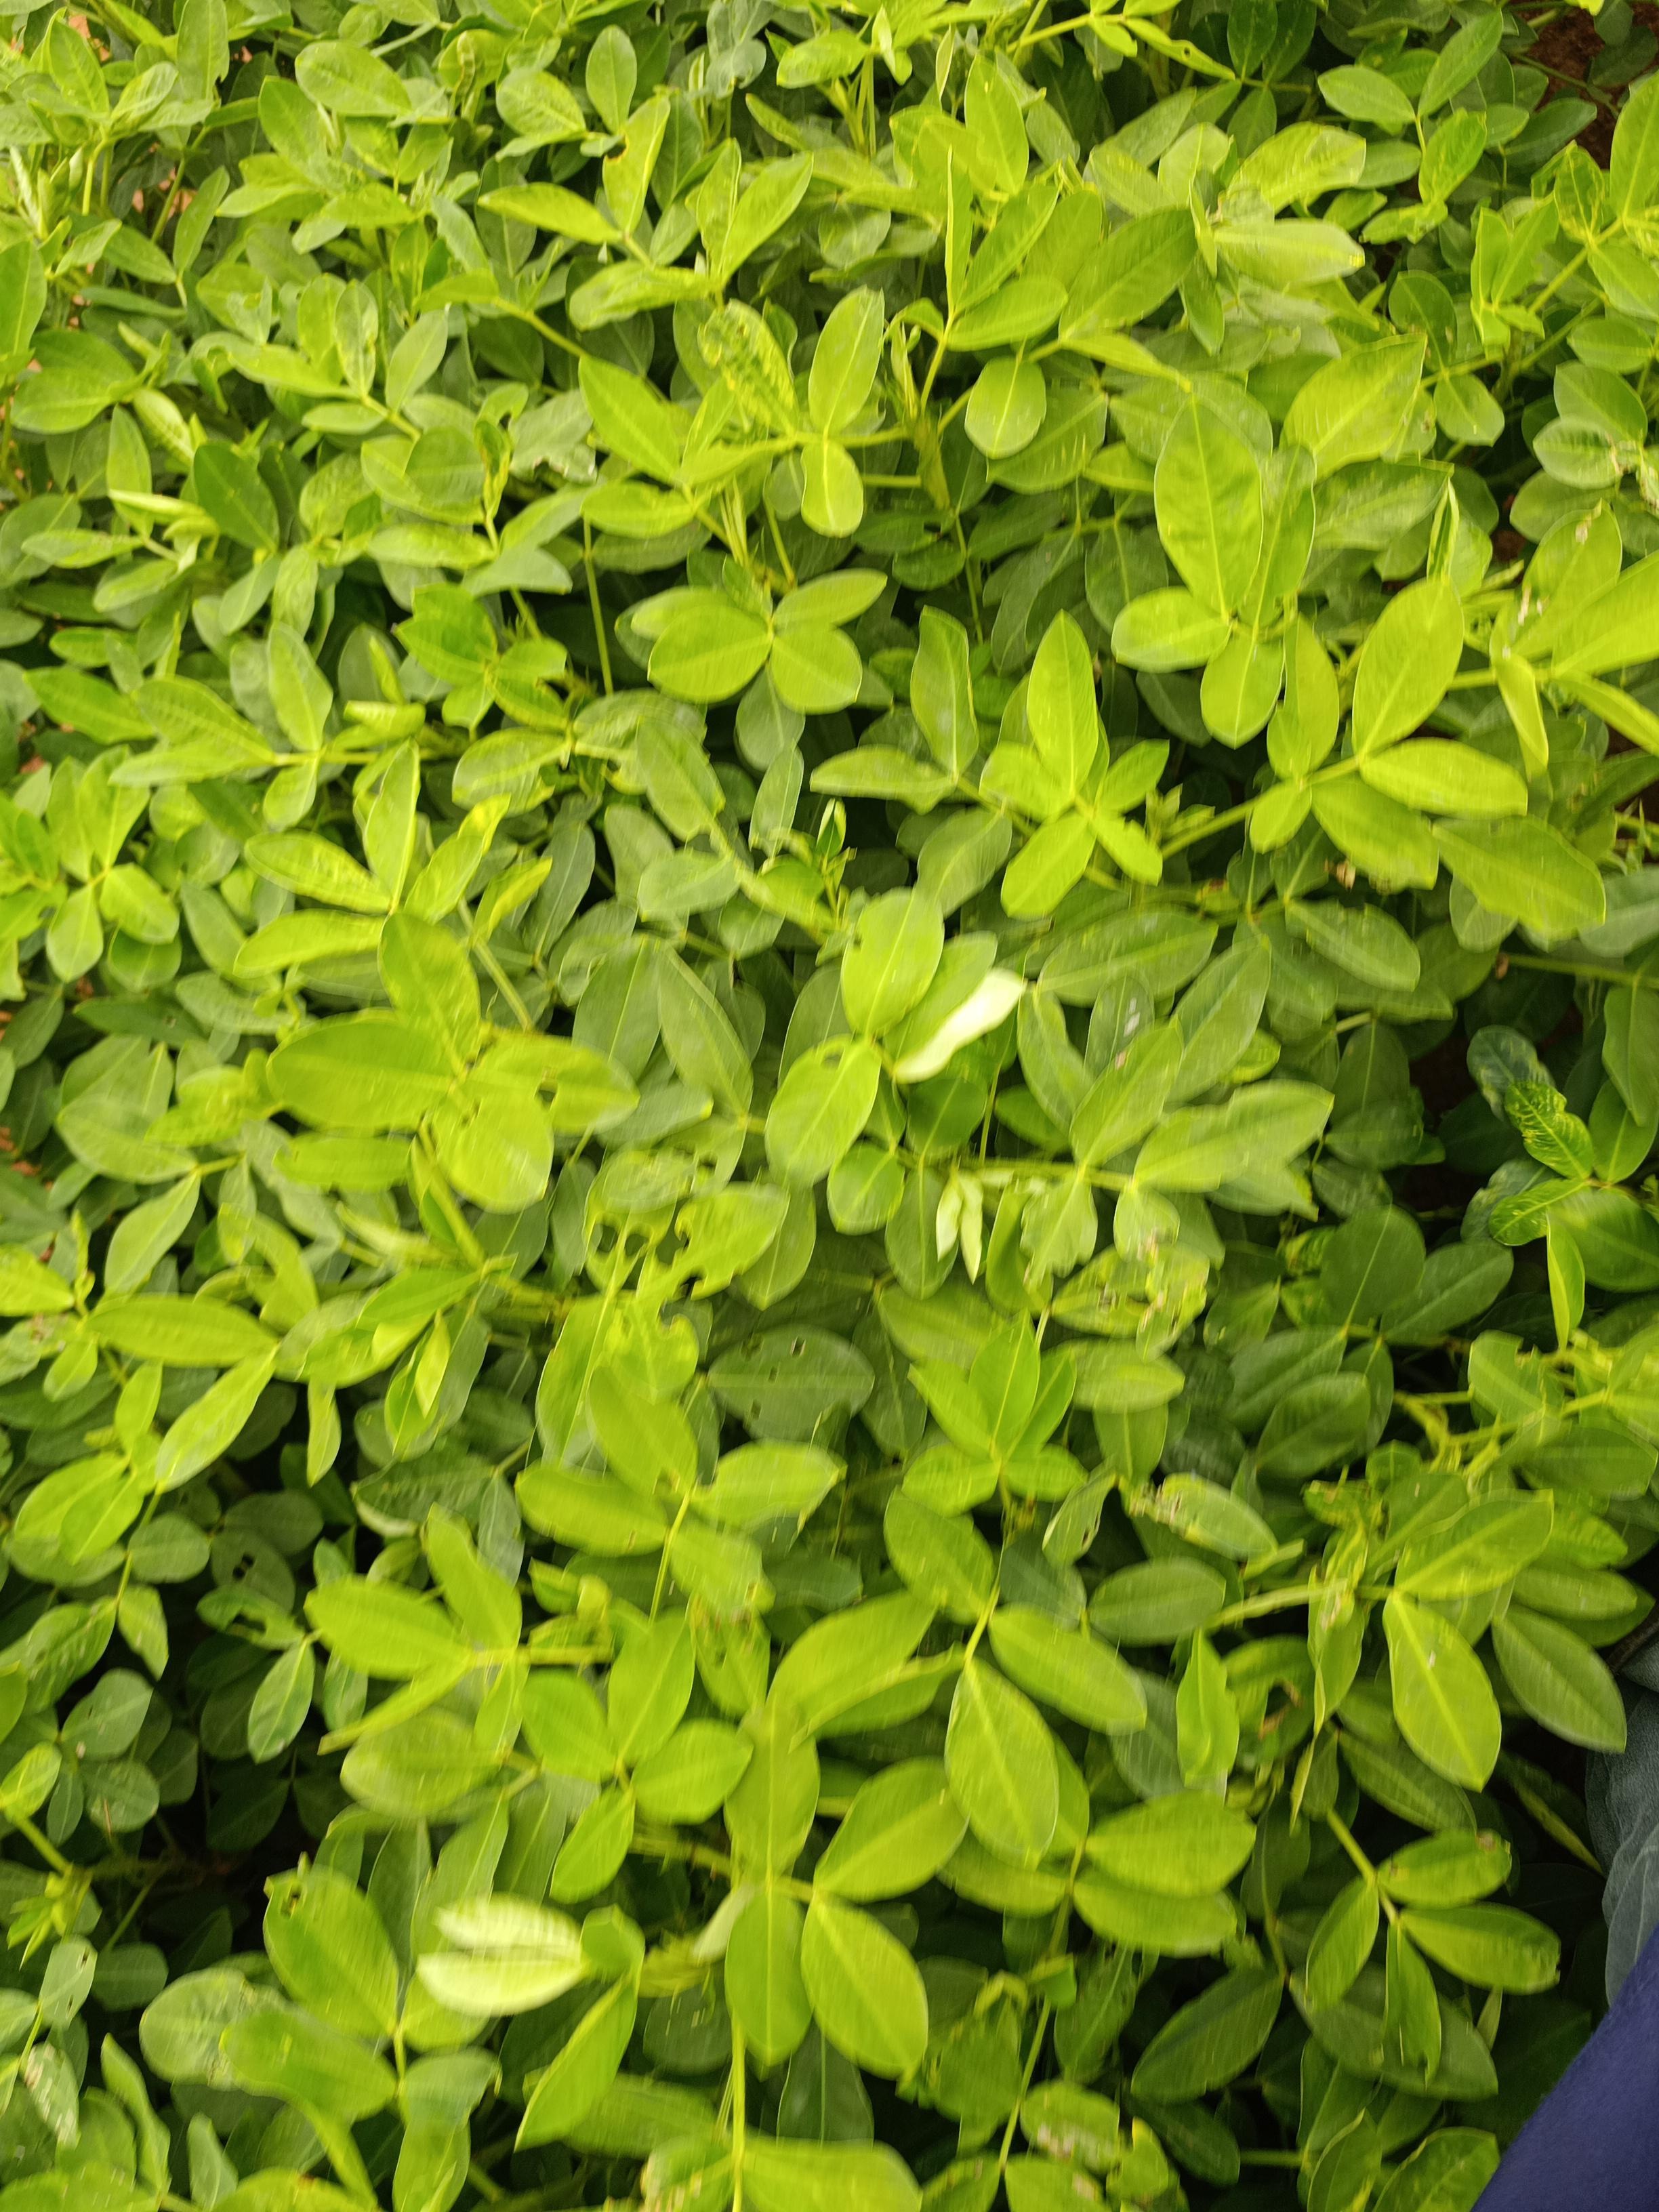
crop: groundnut
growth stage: pegging
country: Kenya
